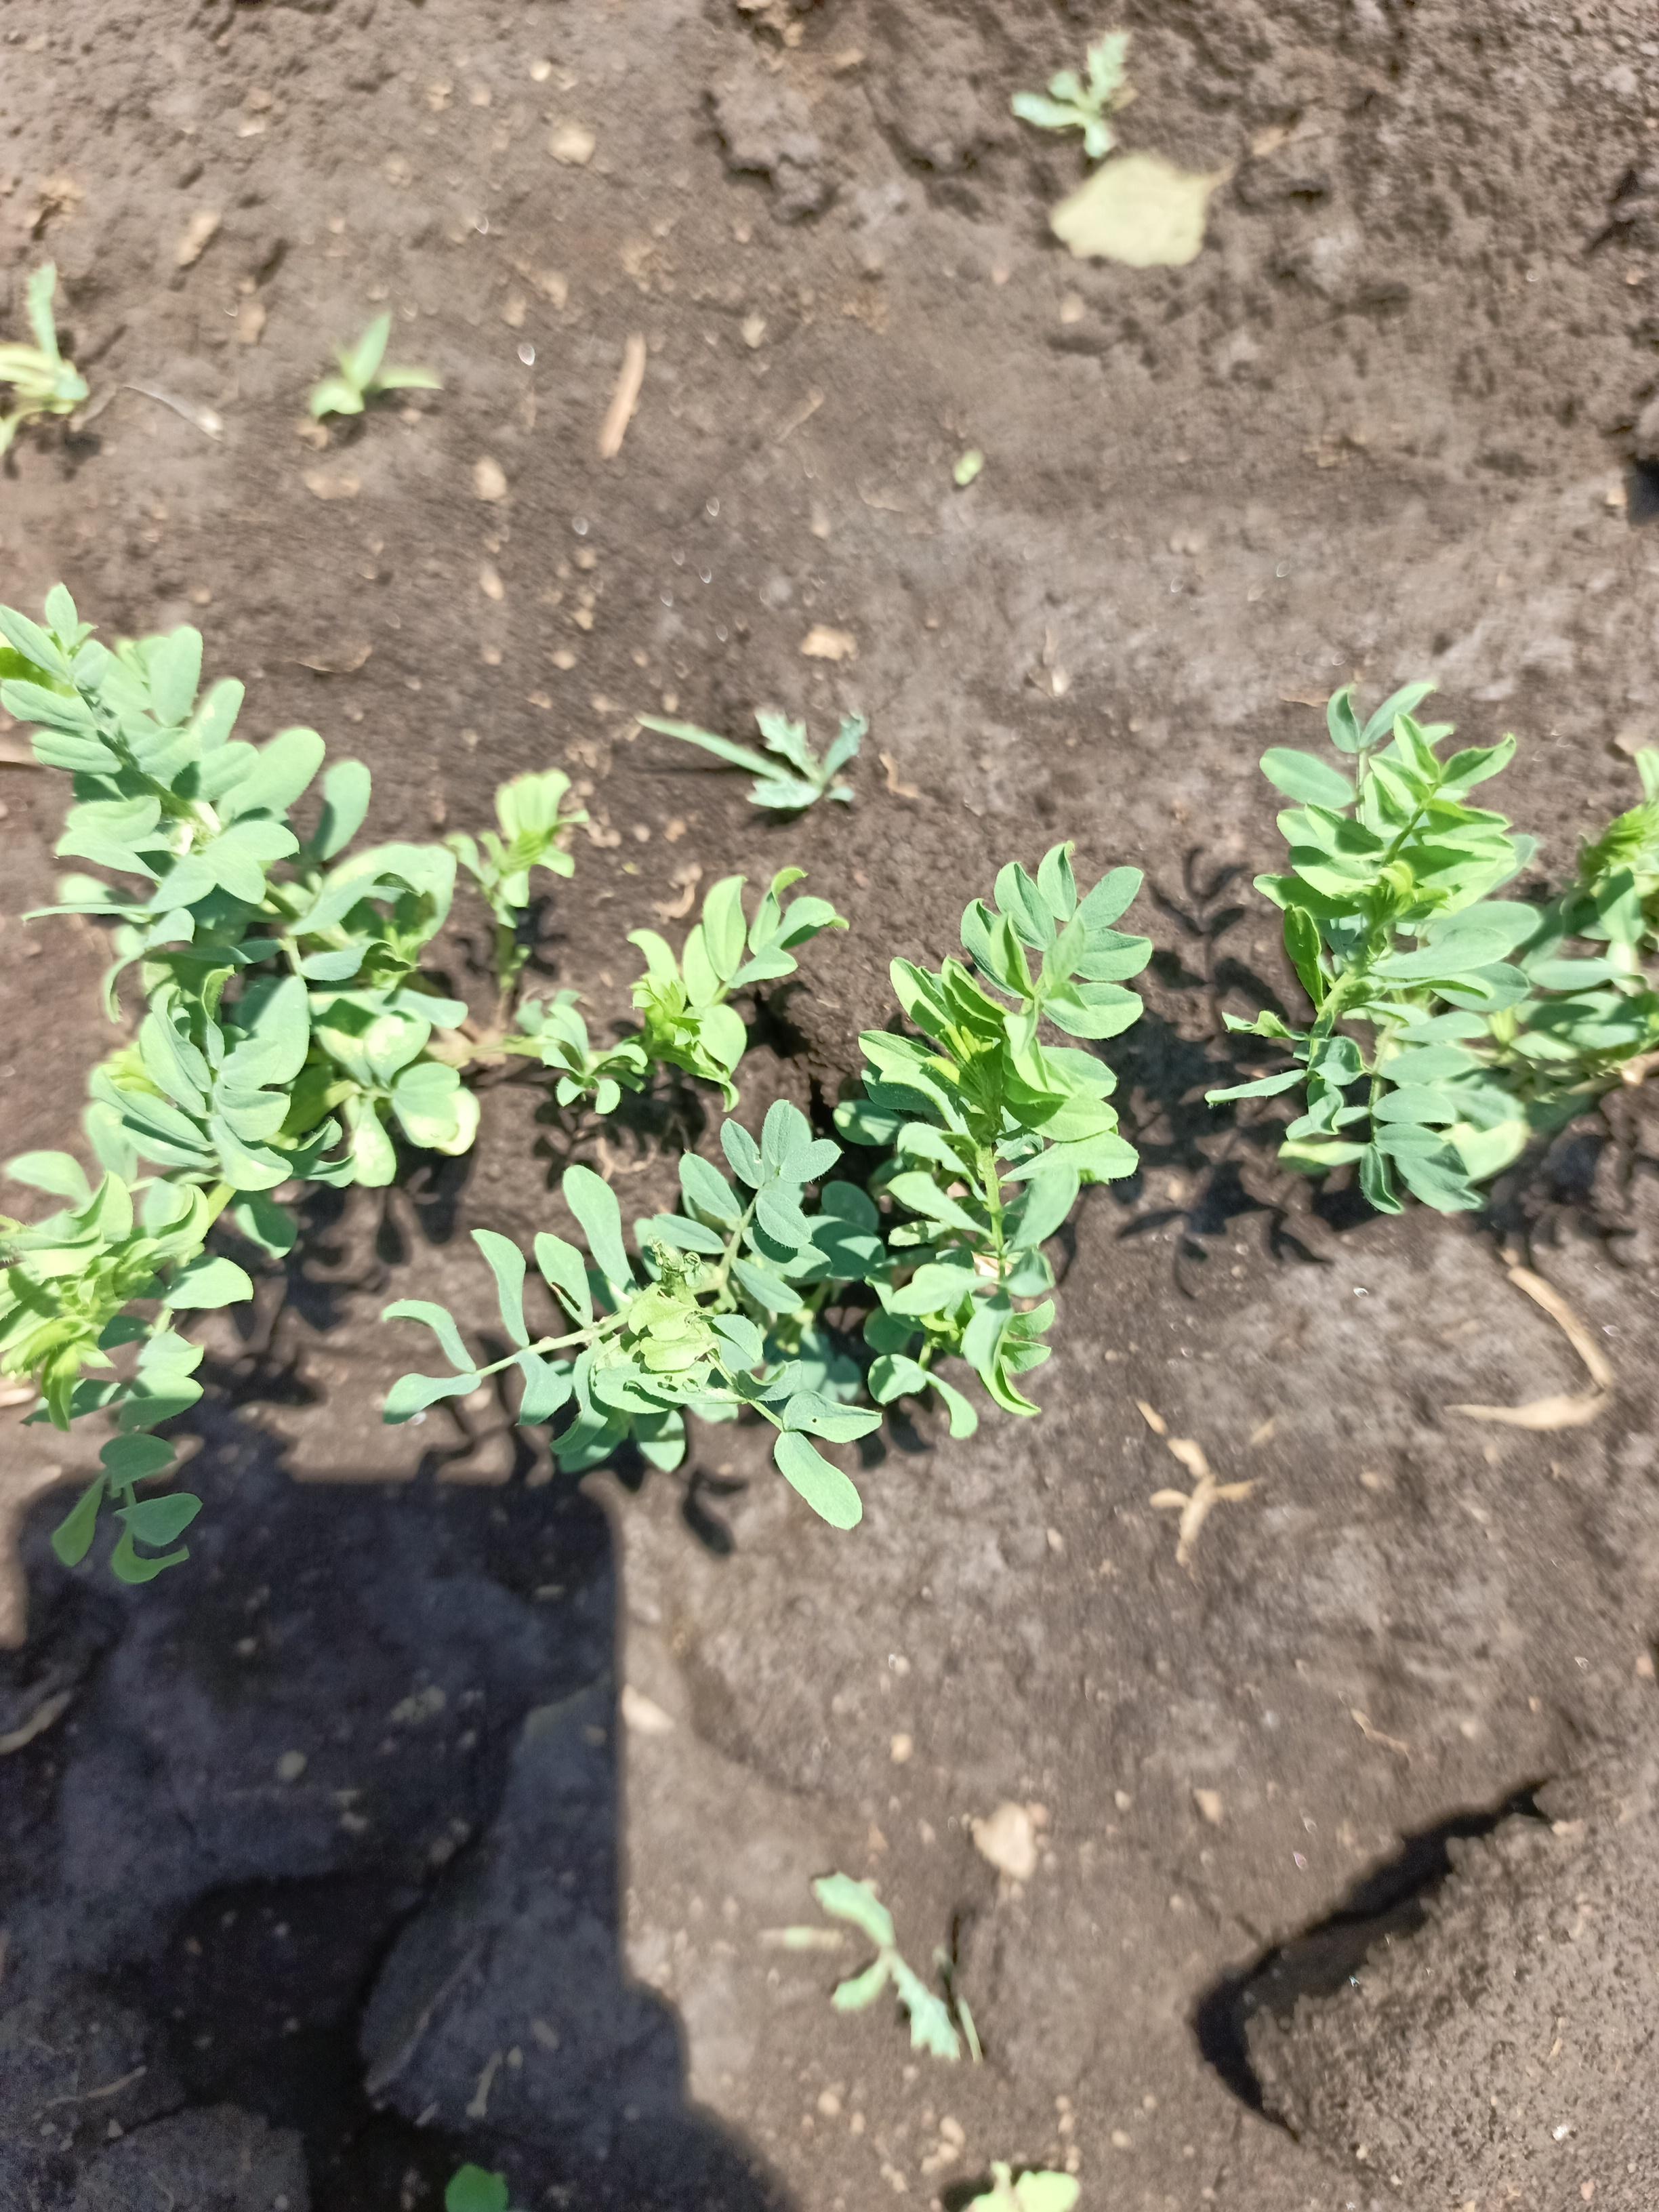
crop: lentil
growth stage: vegetative
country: Tanzania
